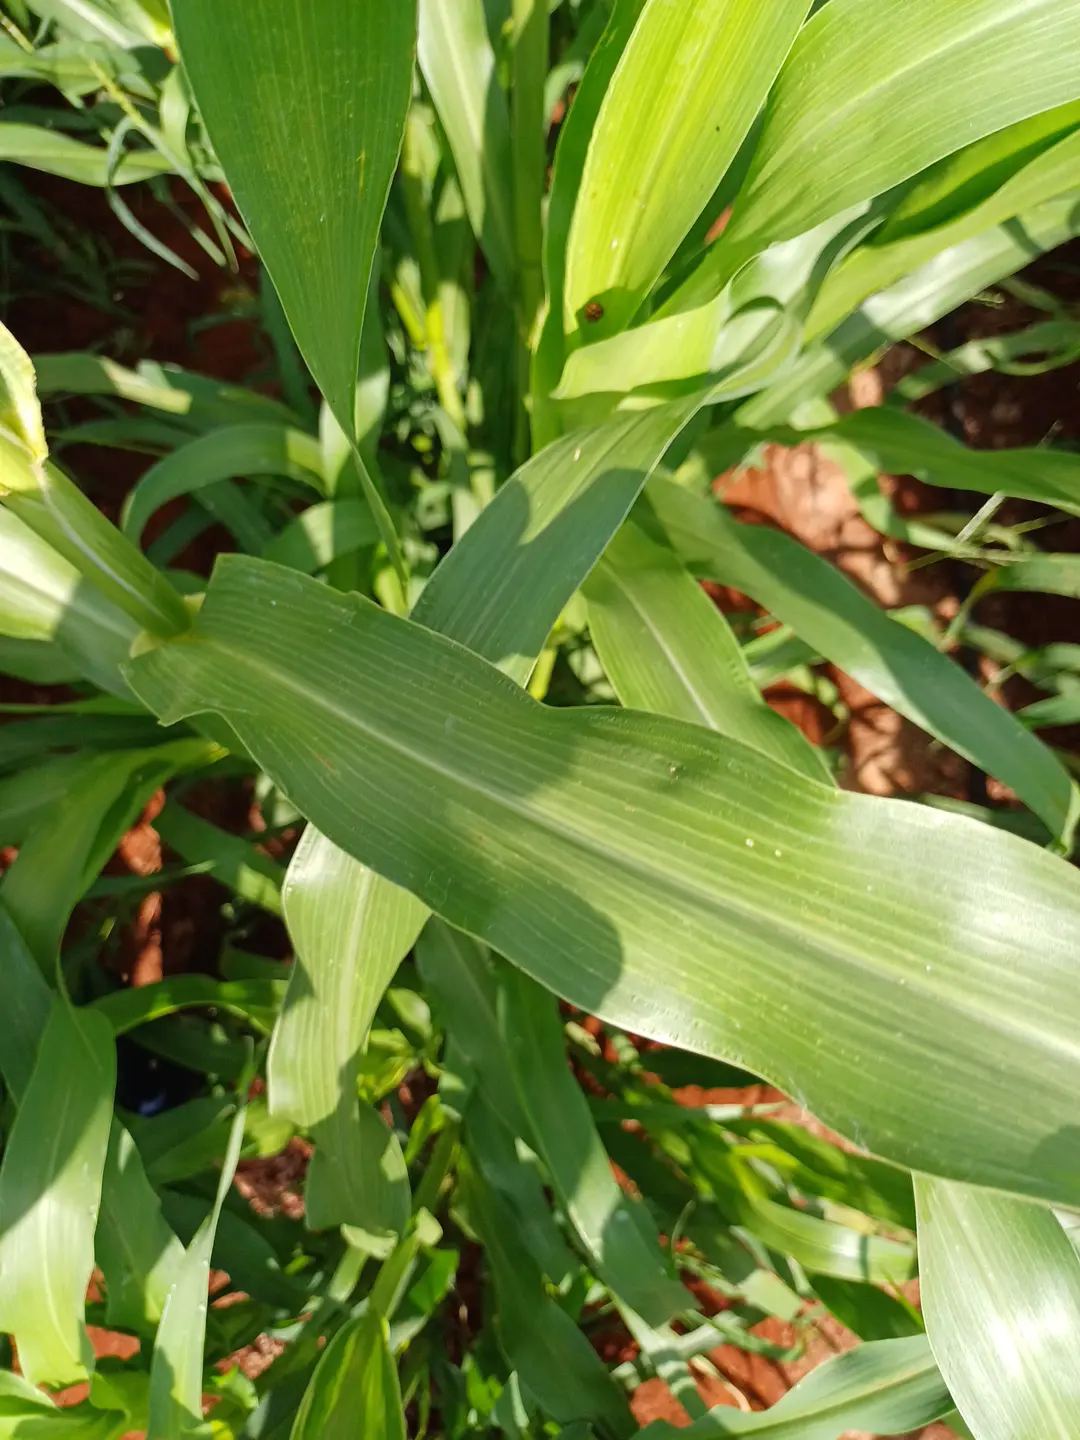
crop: pearl millet
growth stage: flowering
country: Kenya
